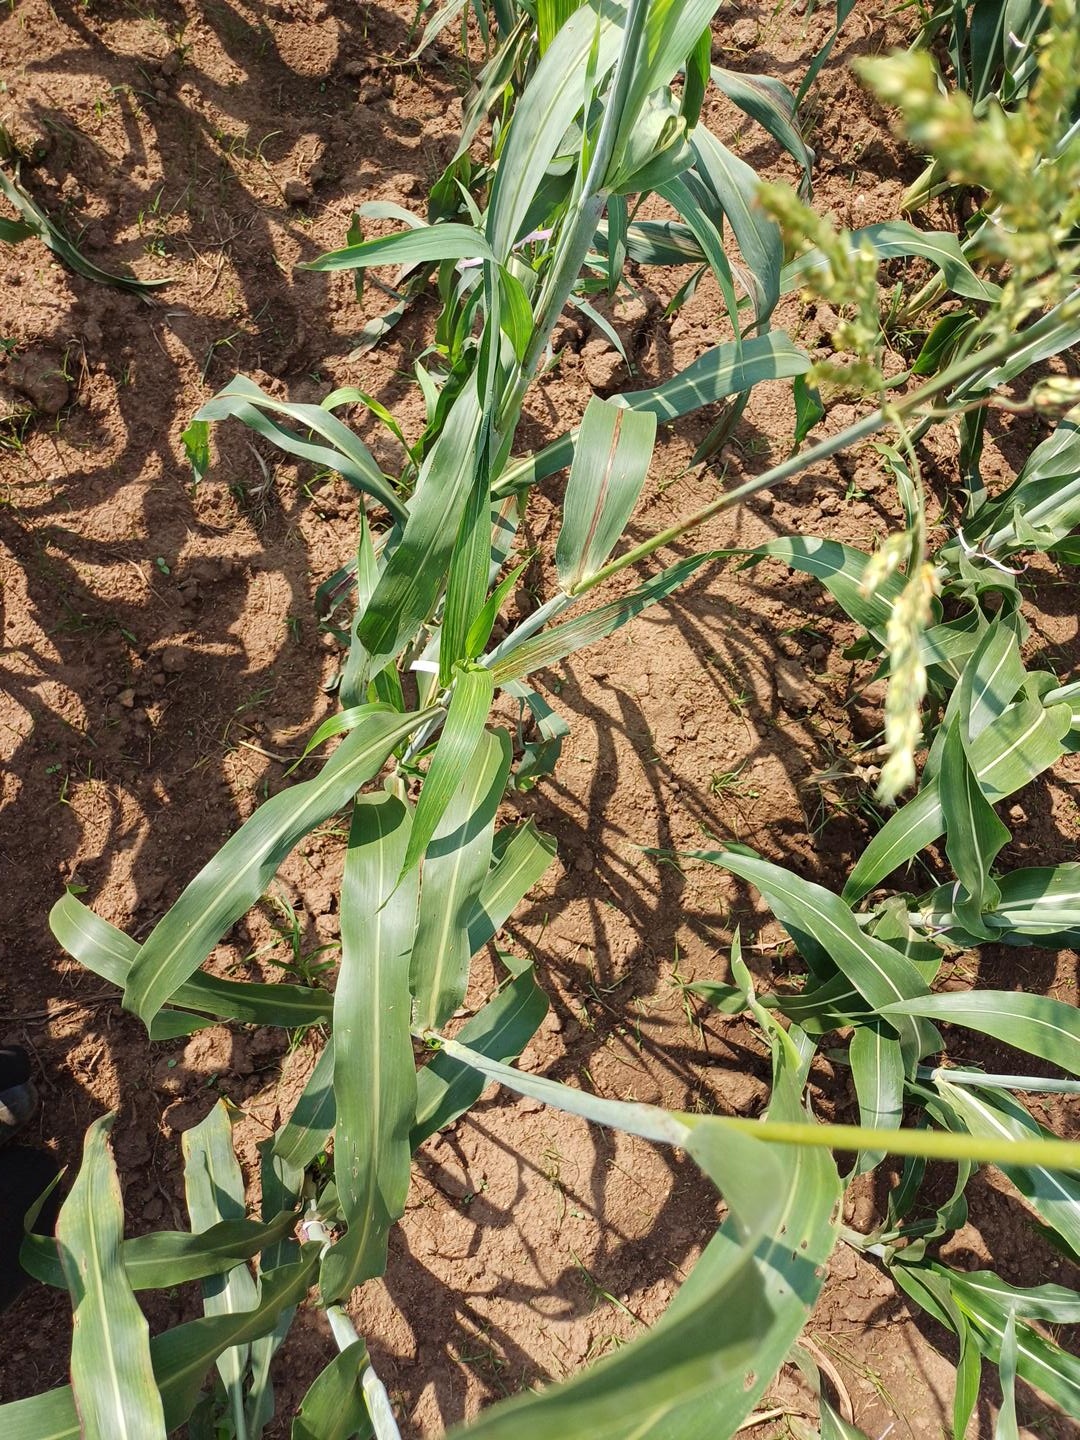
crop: sorghum
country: Kenya
